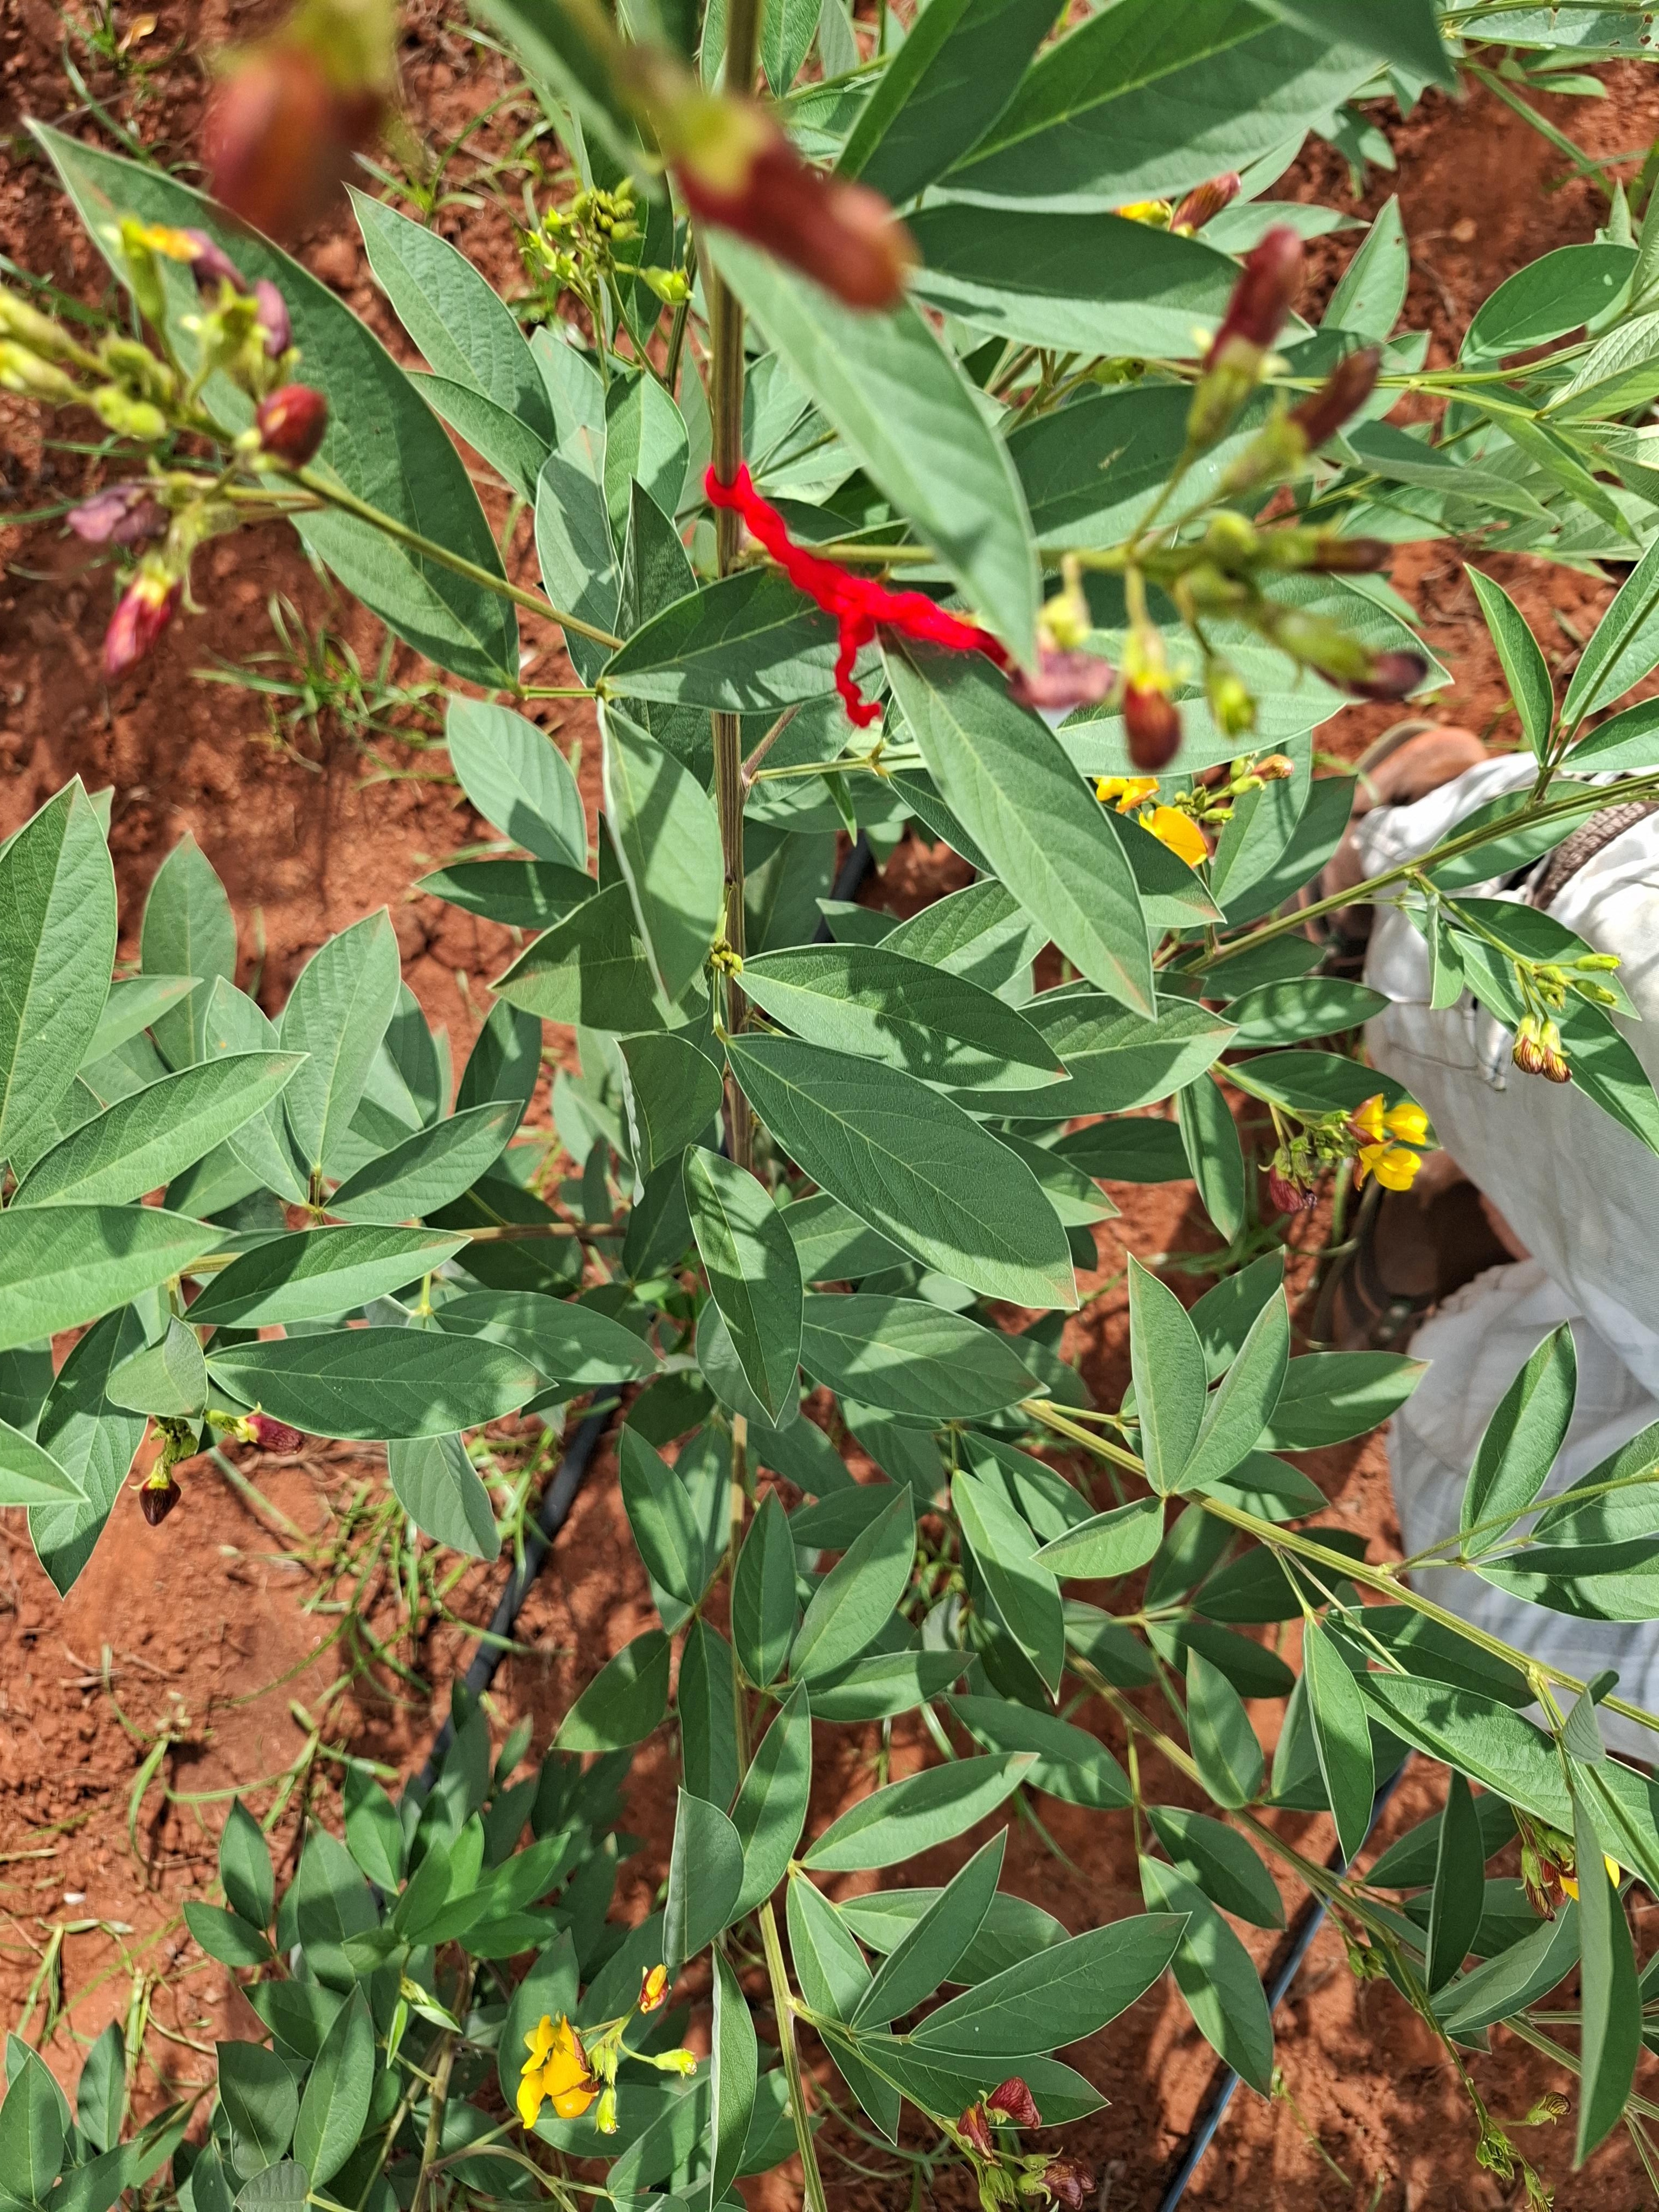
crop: pigeonpea
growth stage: flowering
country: Kenya
